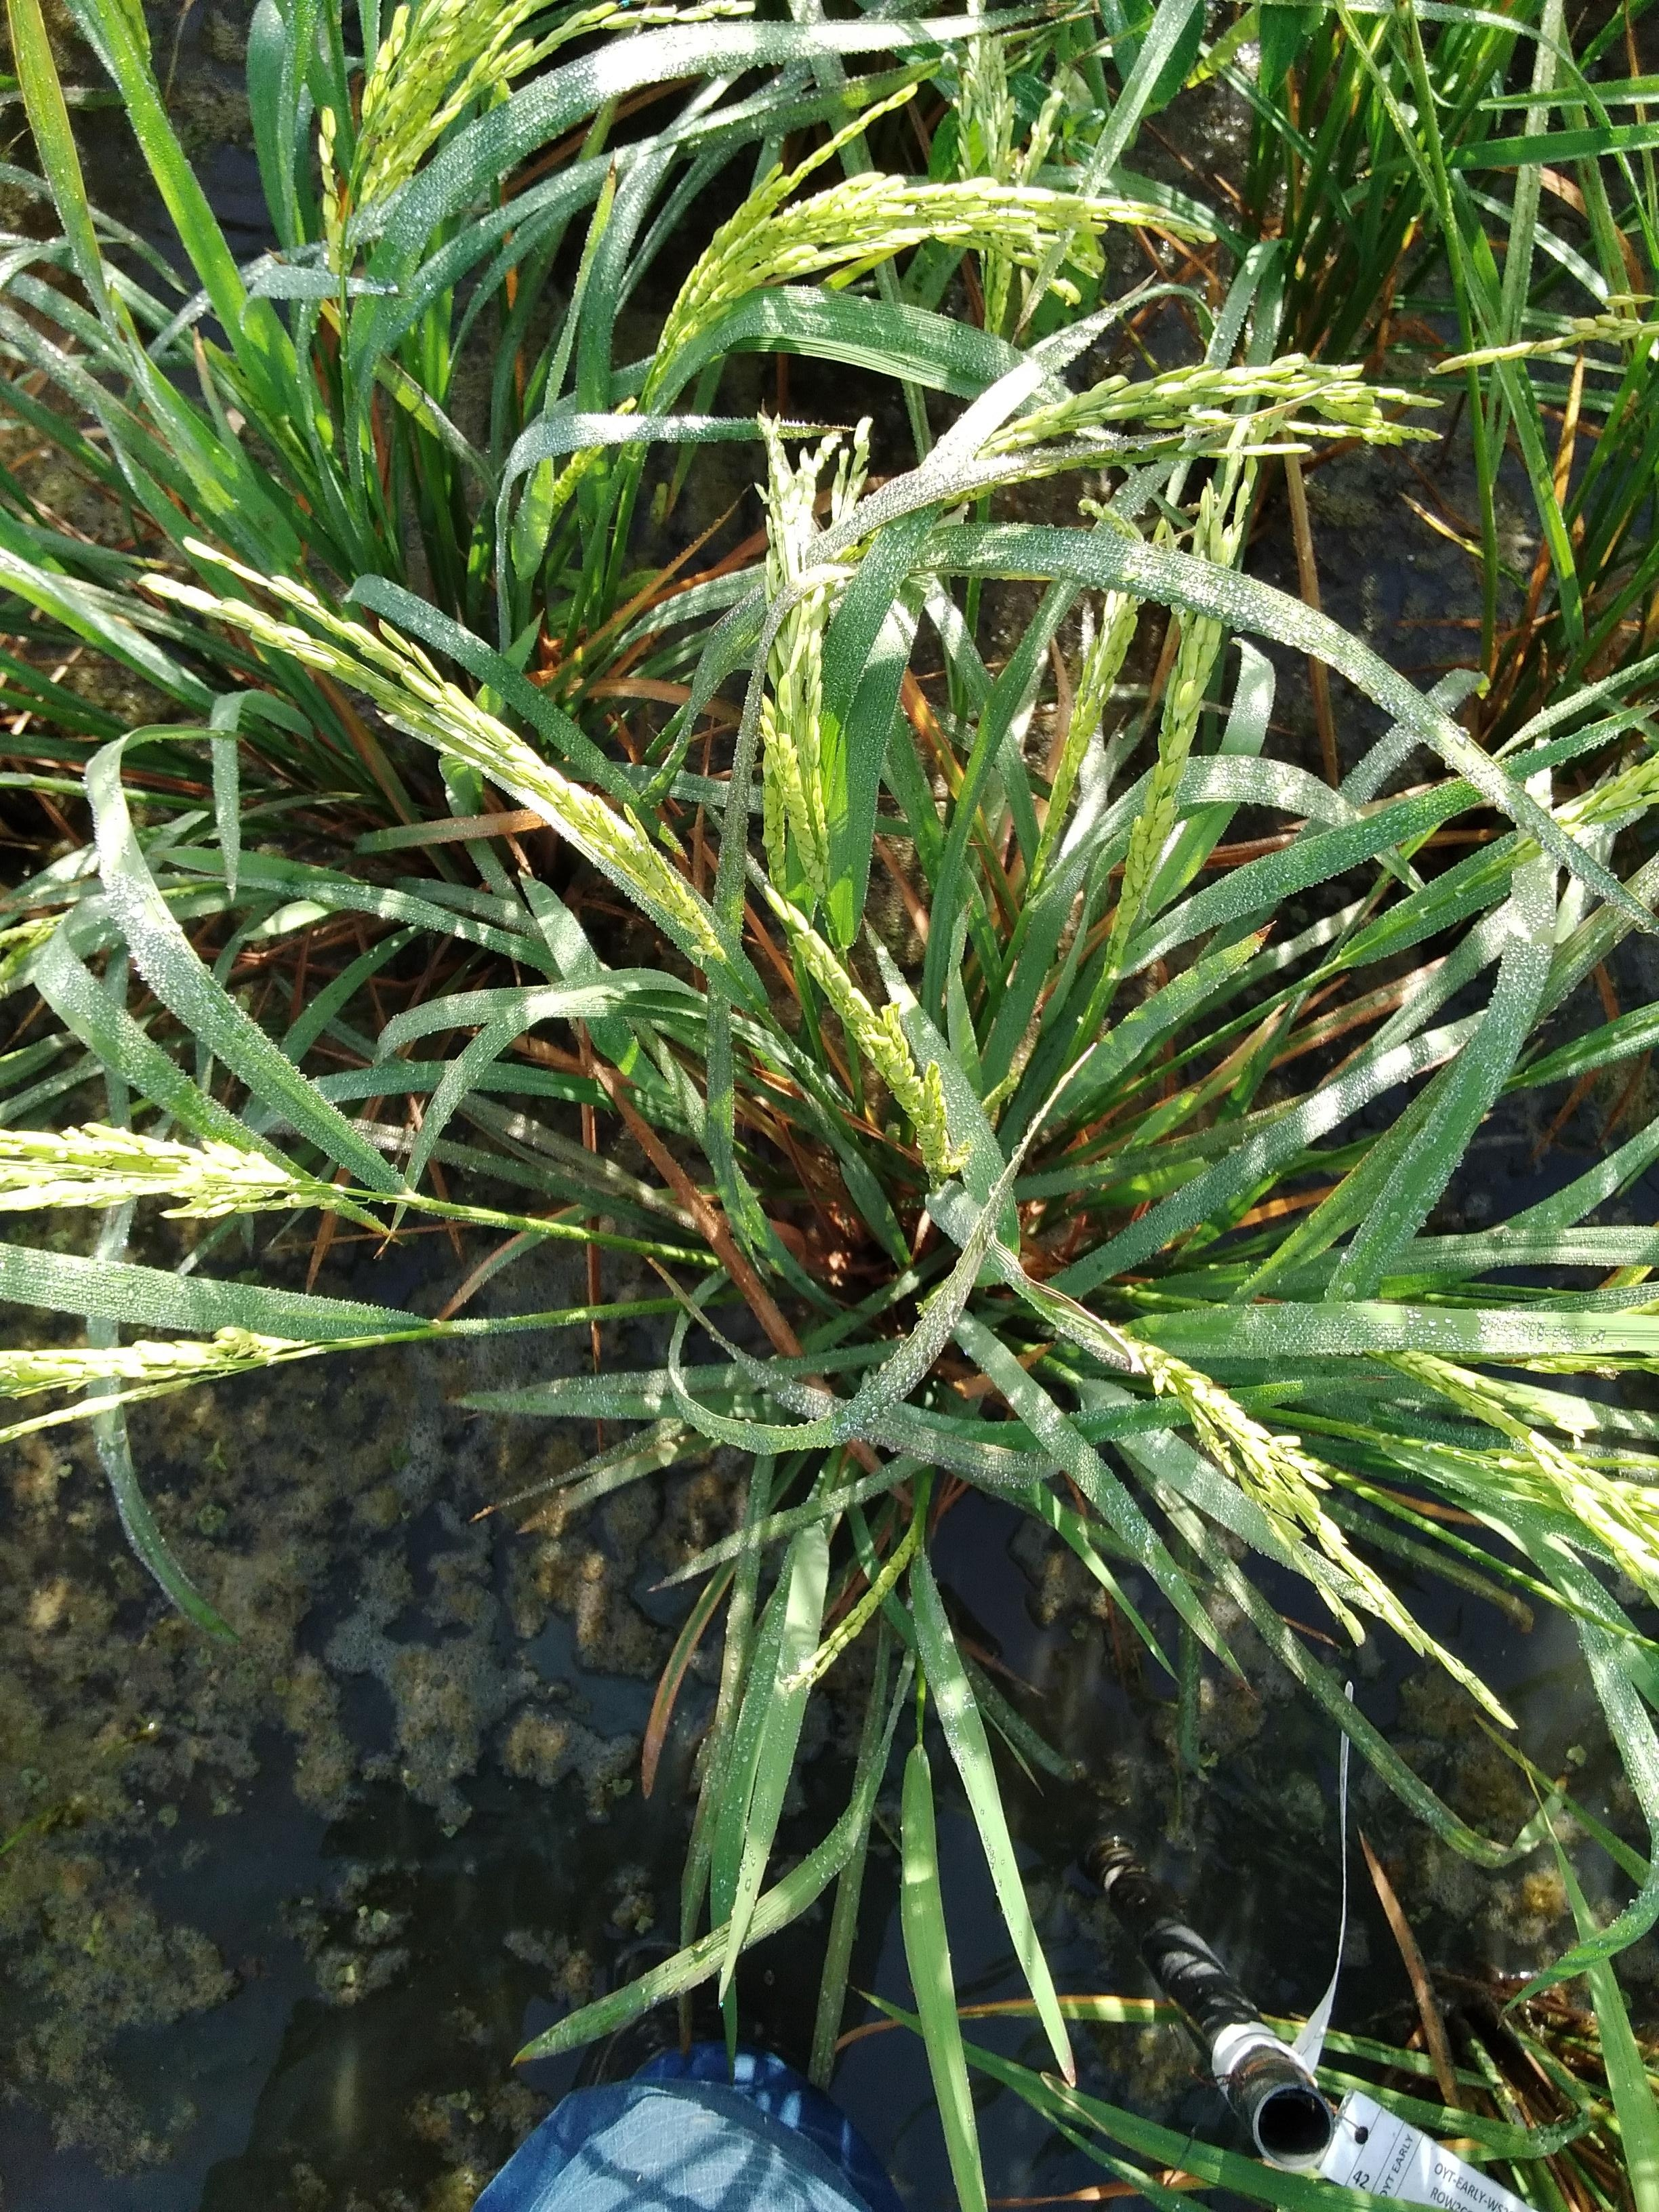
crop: rice
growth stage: flowering
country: Senegal
